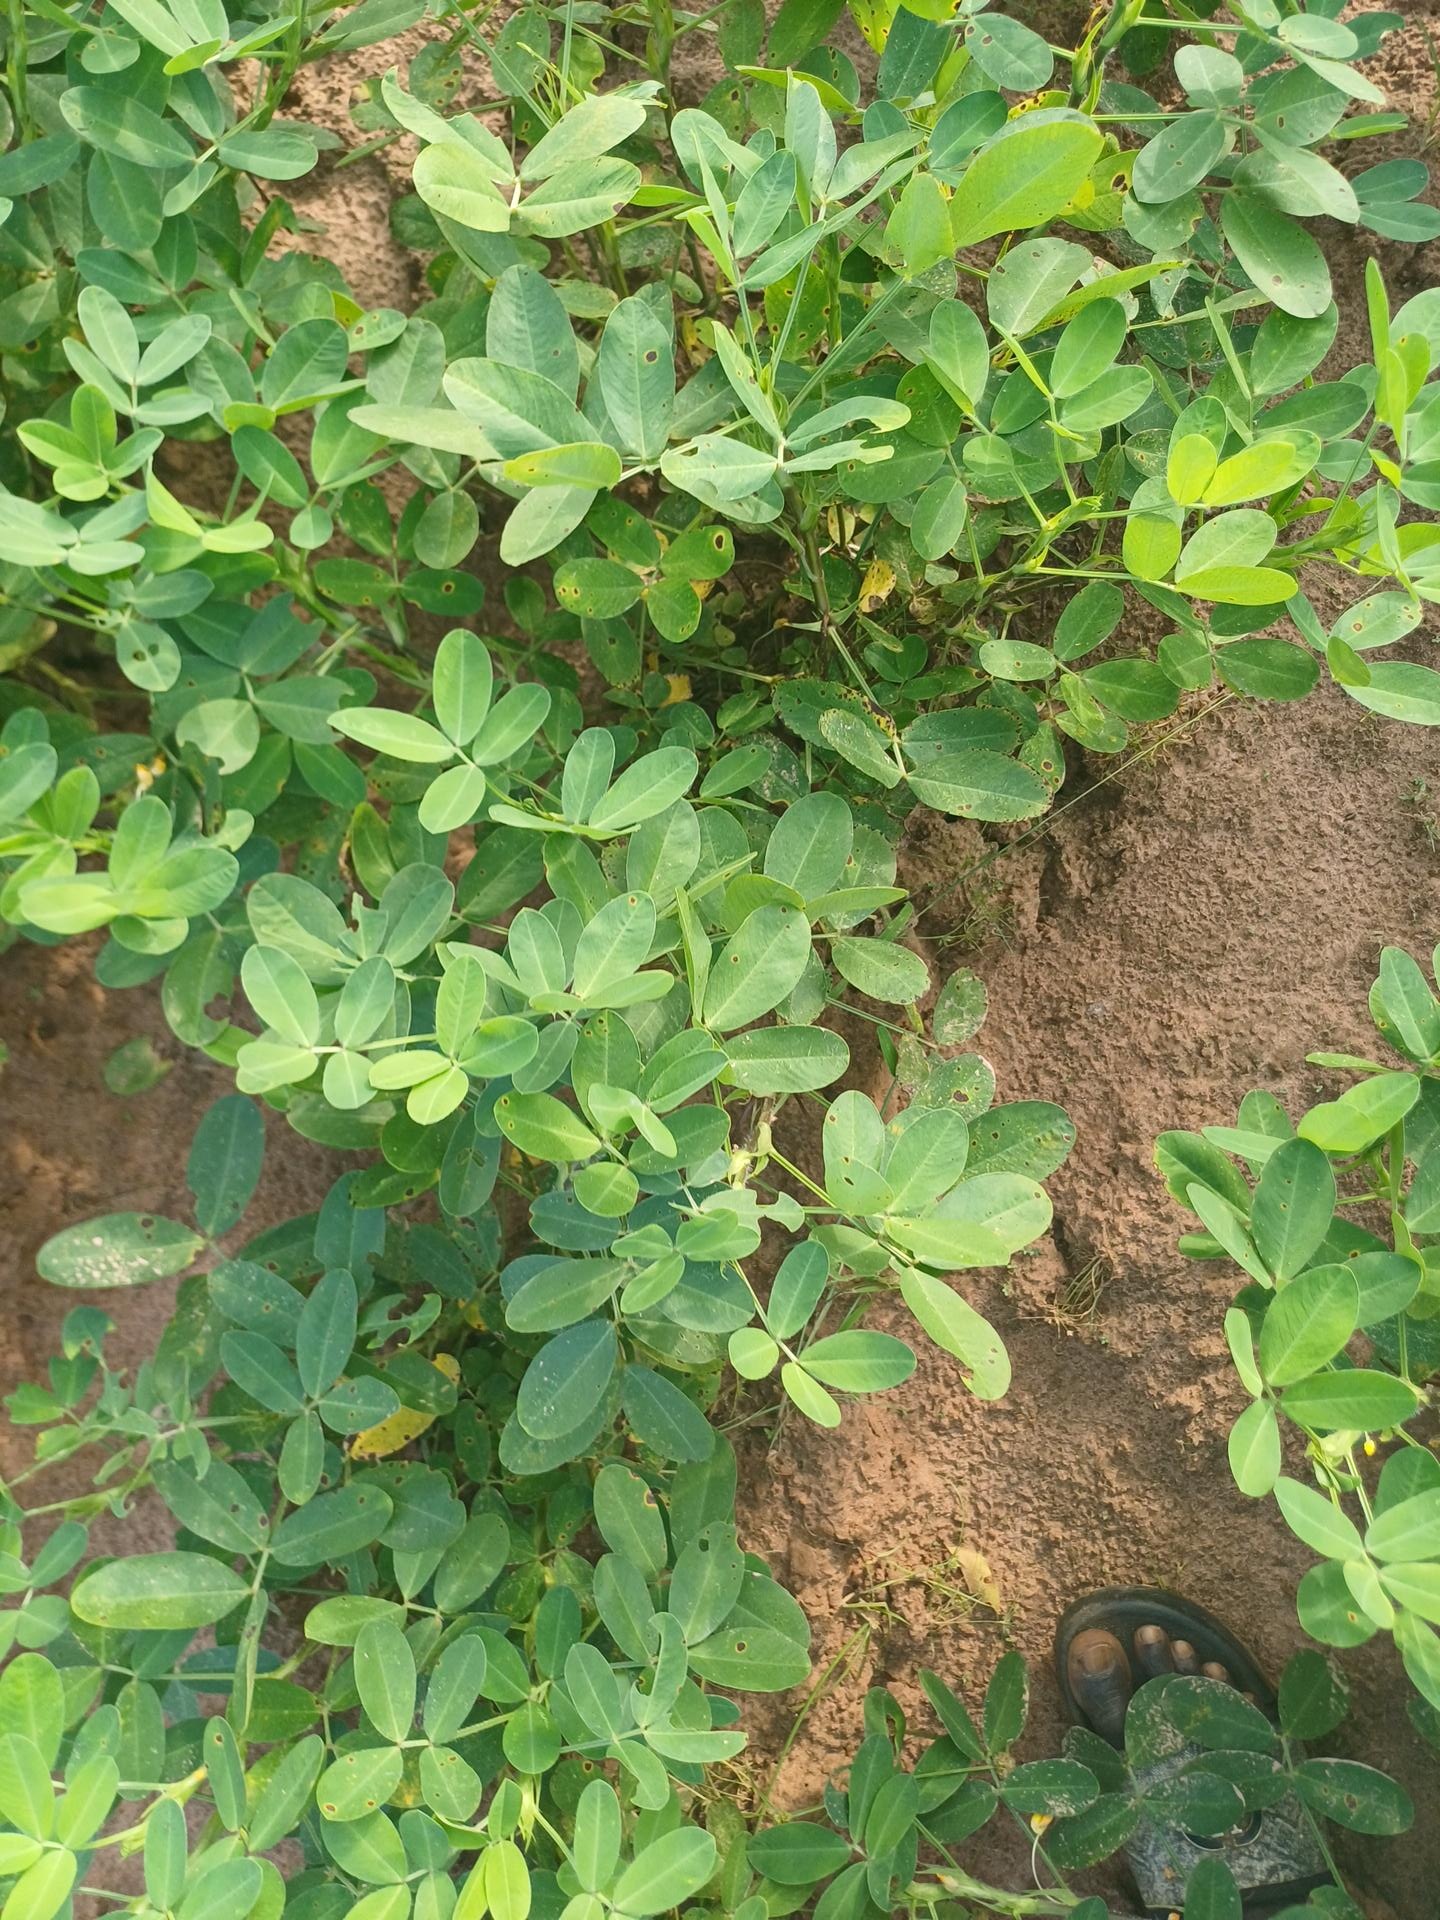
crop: groundnut
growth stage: flowering
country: Senegal
